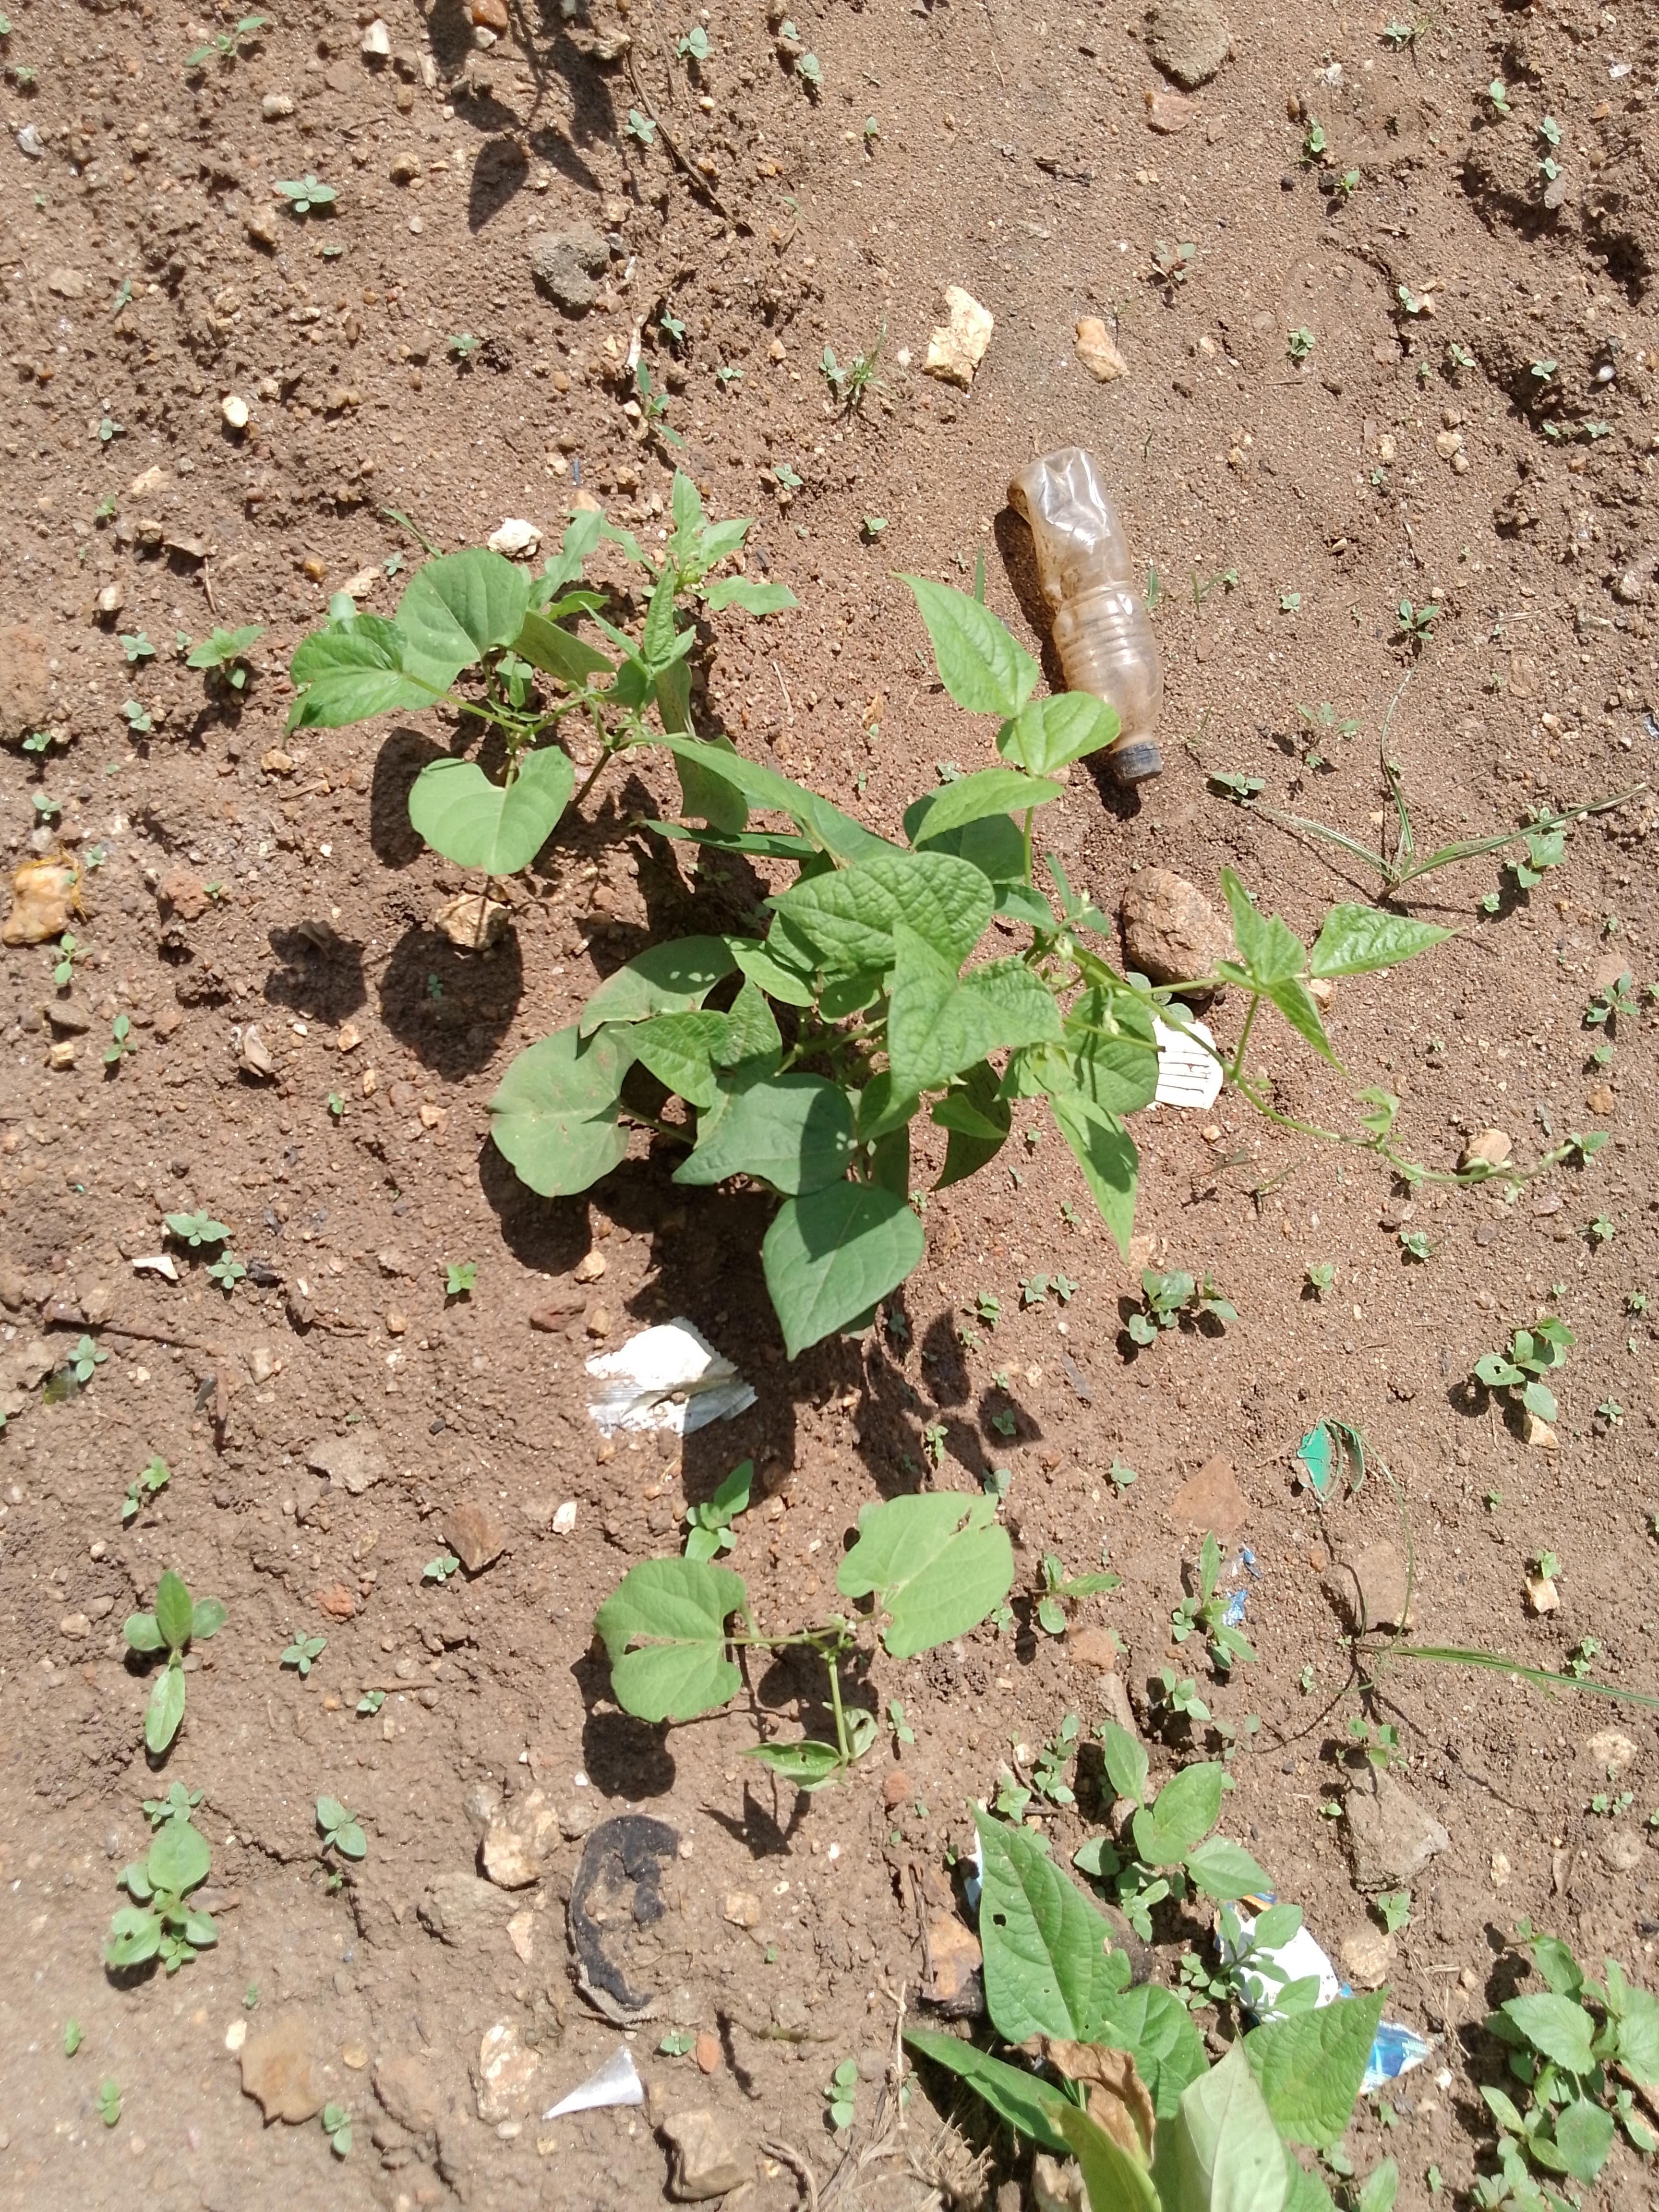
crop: common bean
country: Malawi
